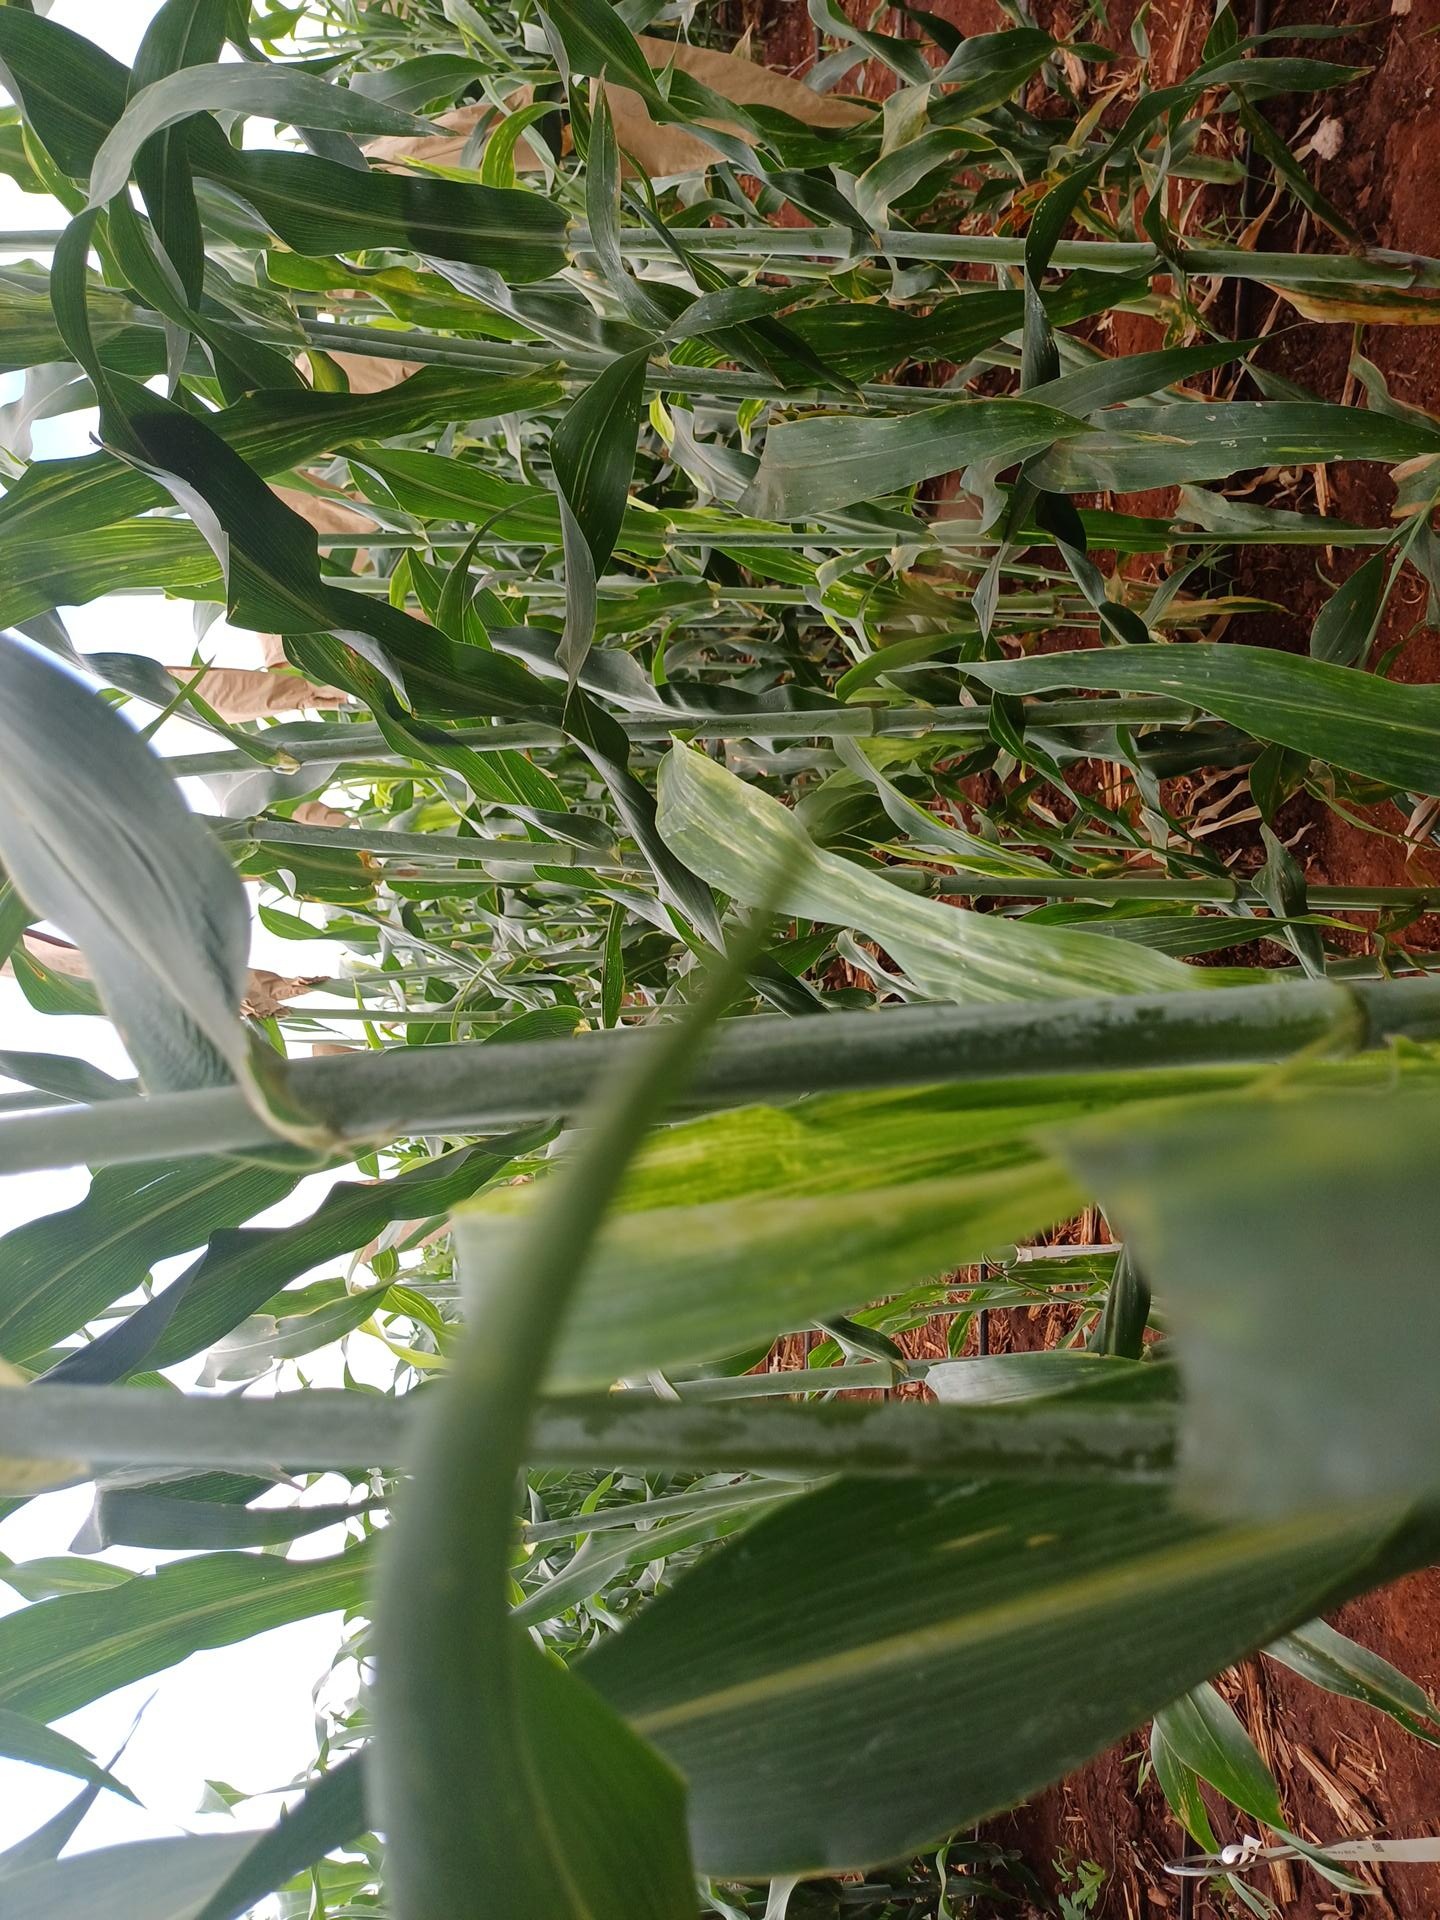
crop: sorghum
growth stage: heading tuber
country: Kenya
